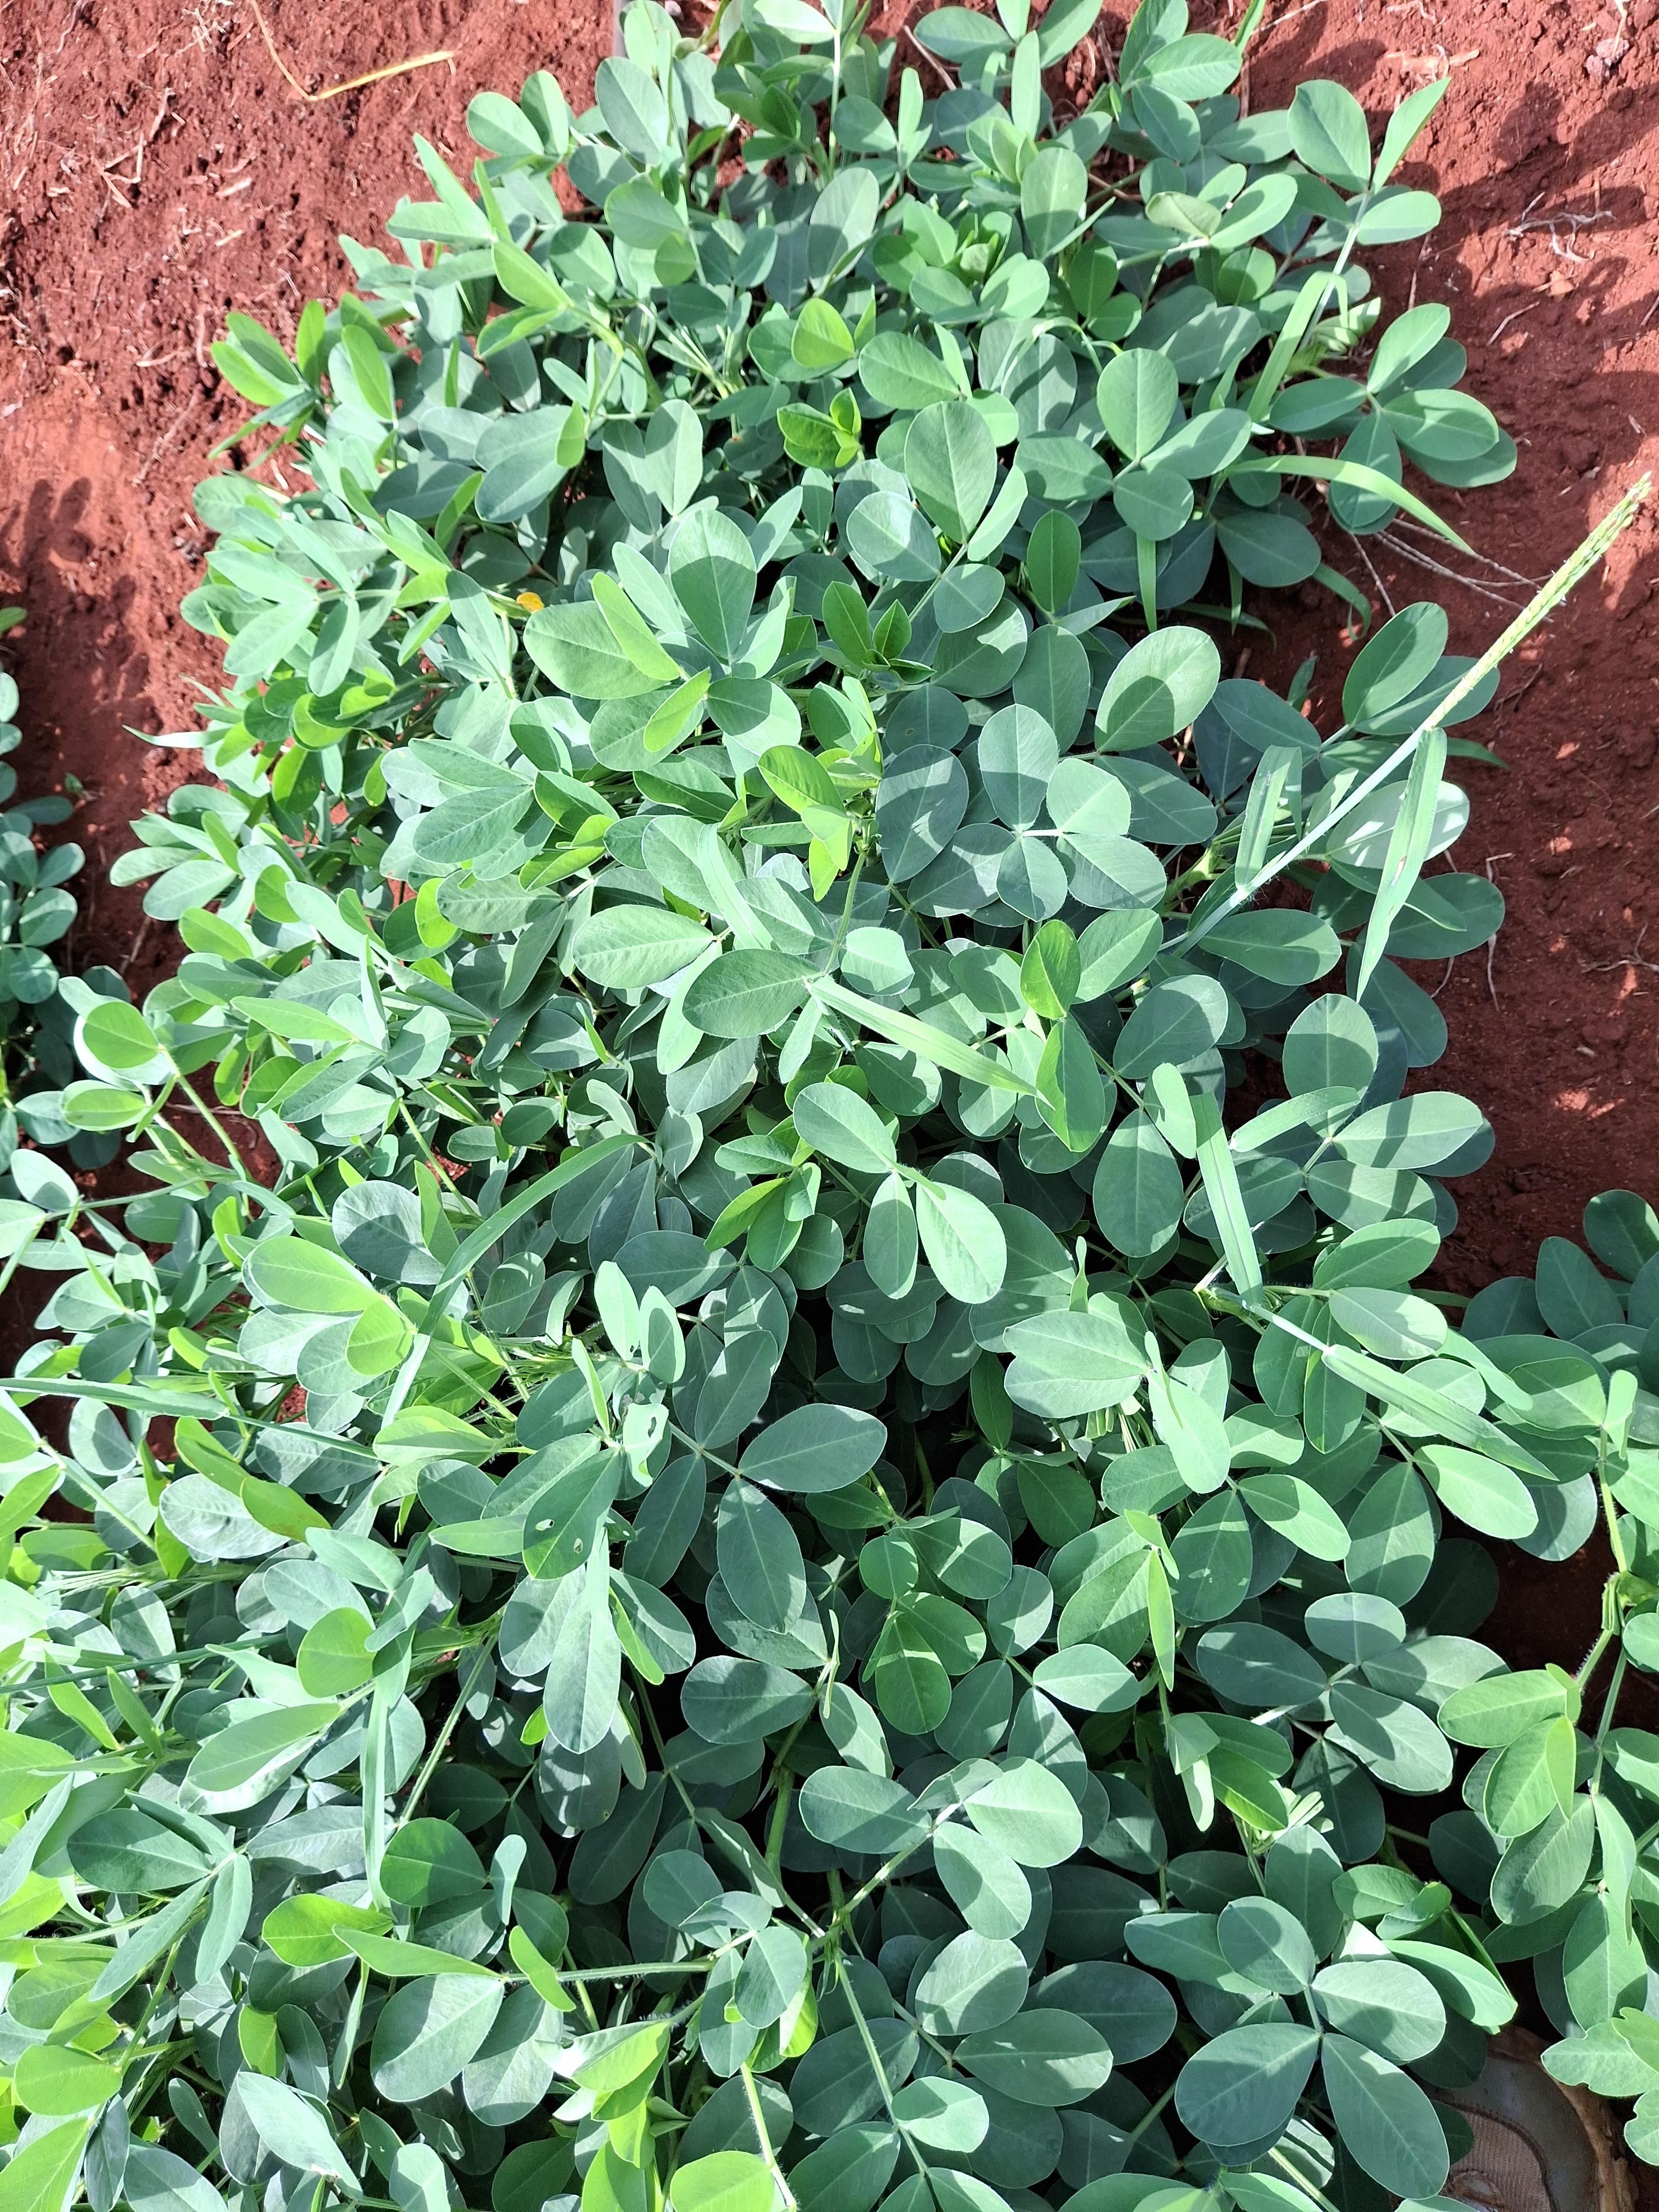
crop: groundnut
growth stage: flowering
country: Kenya
